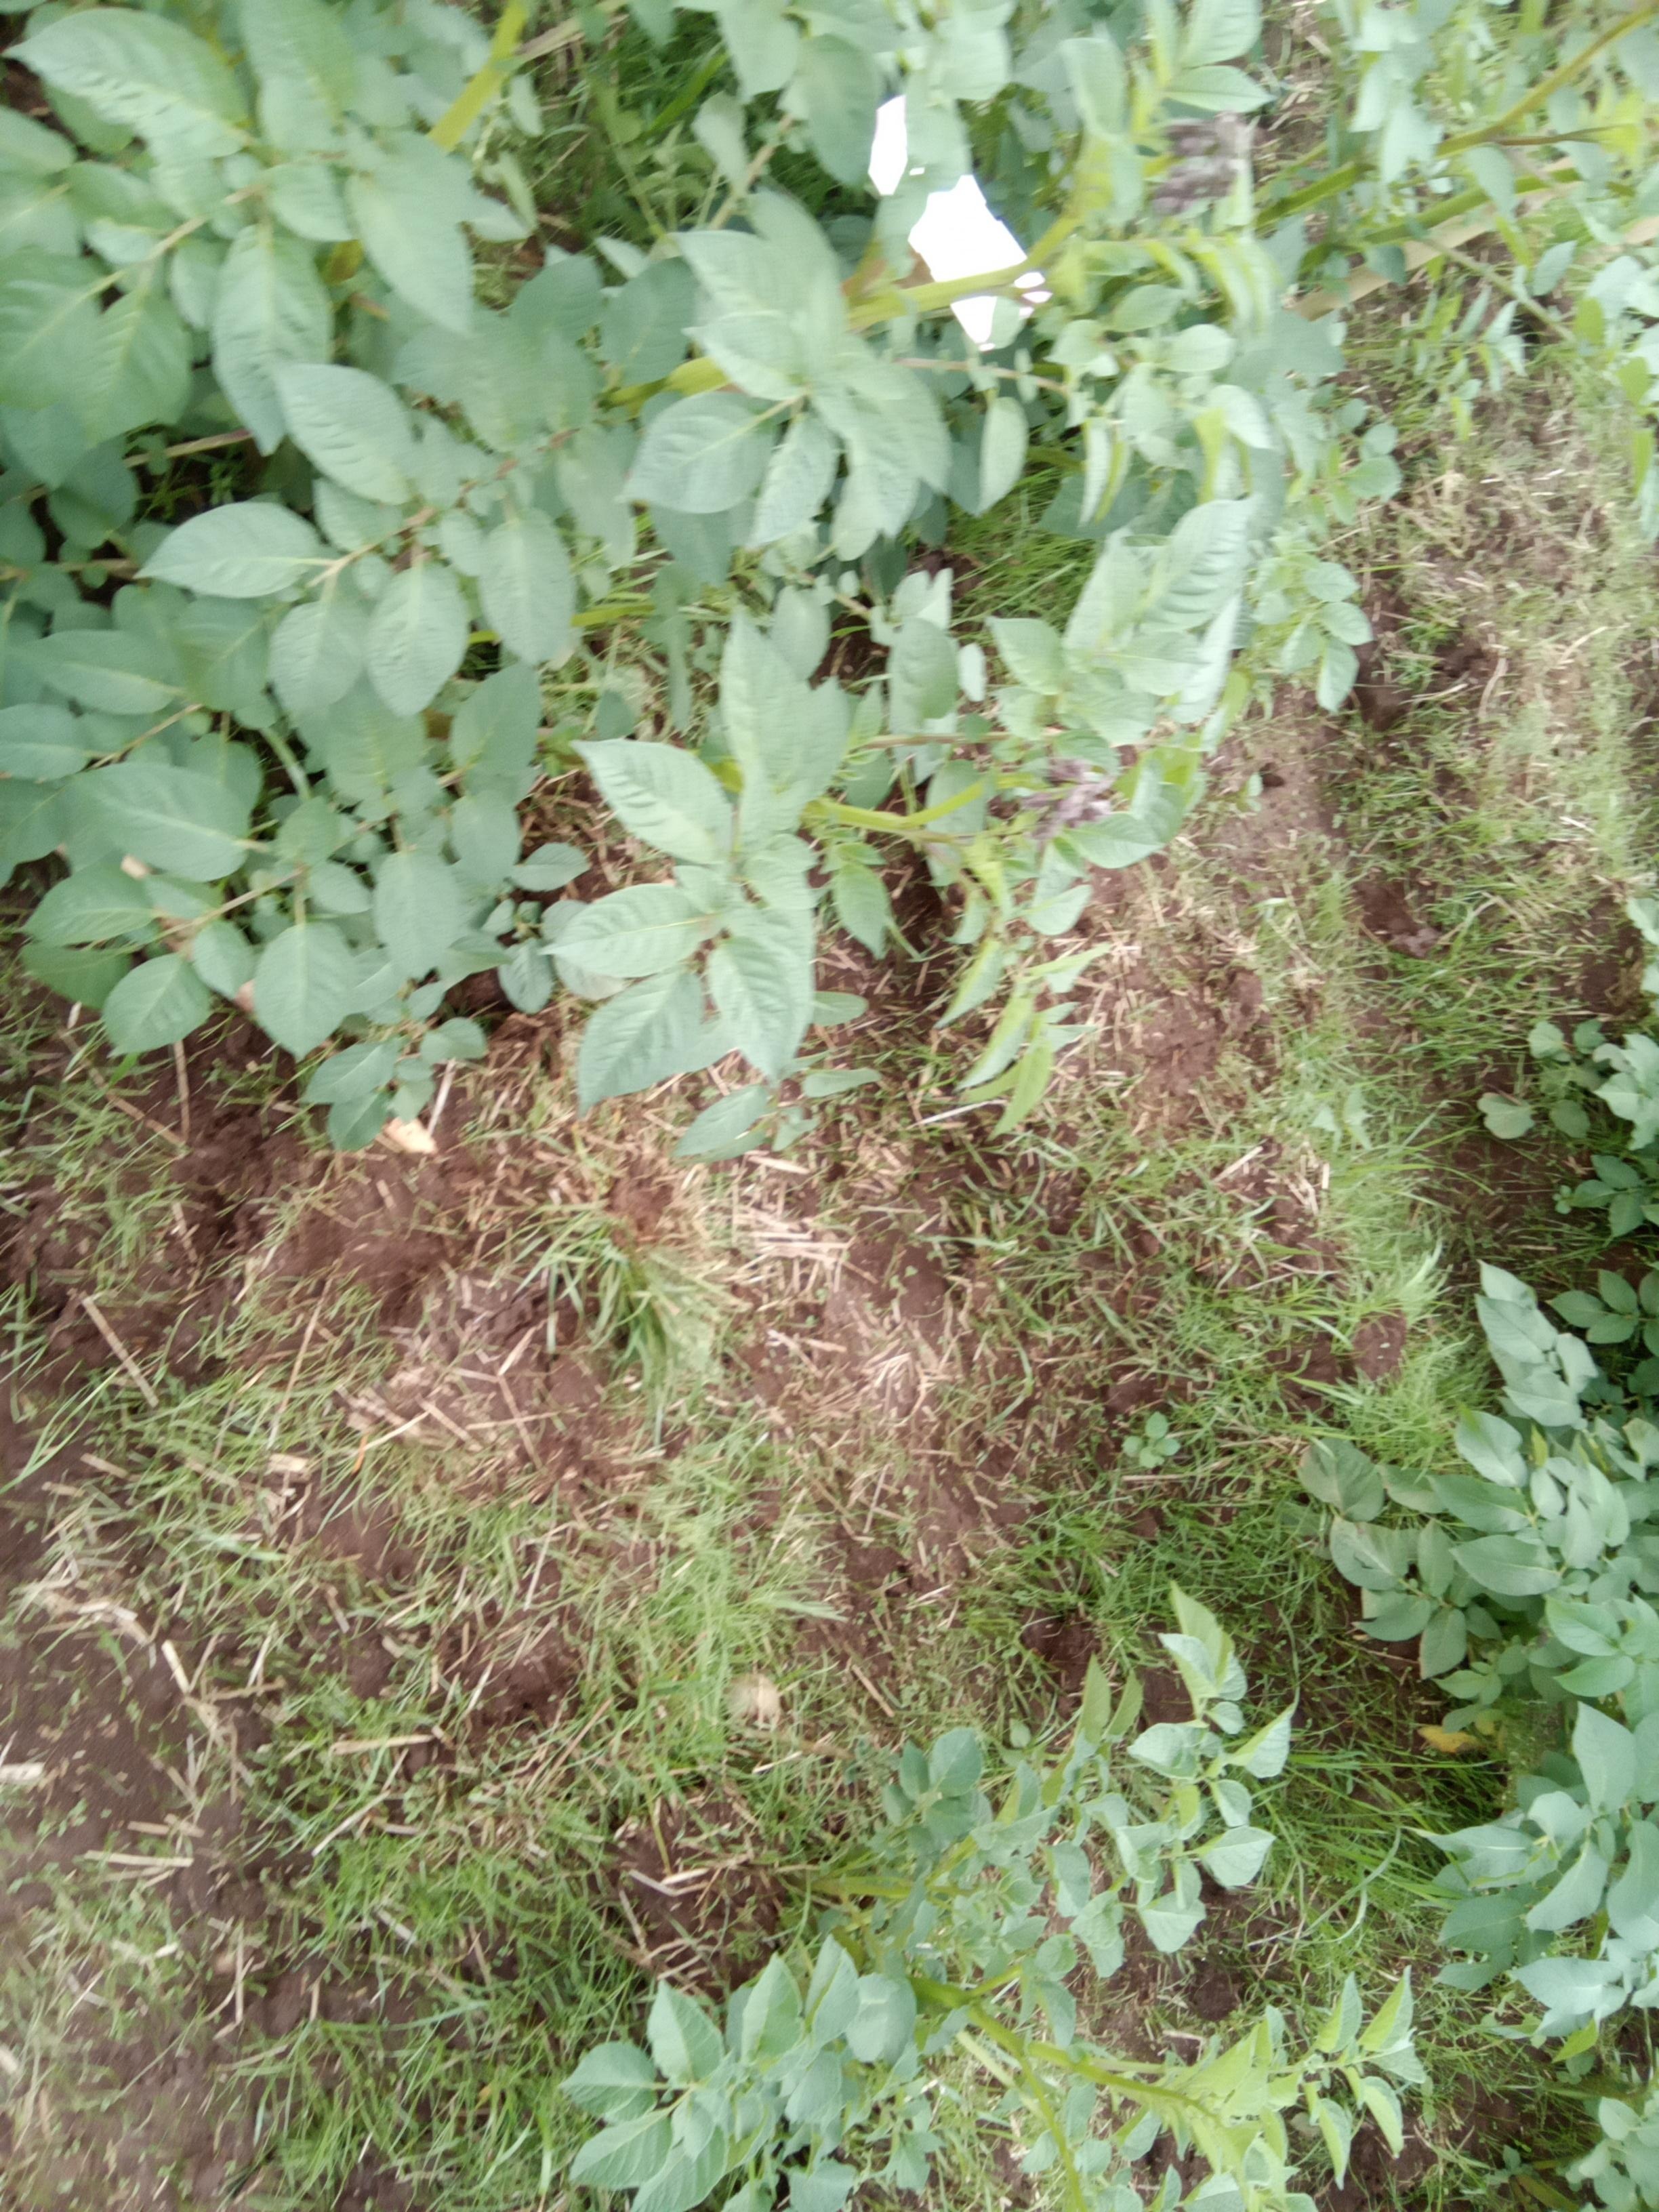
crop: potato
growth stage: flowering
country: Kenya
